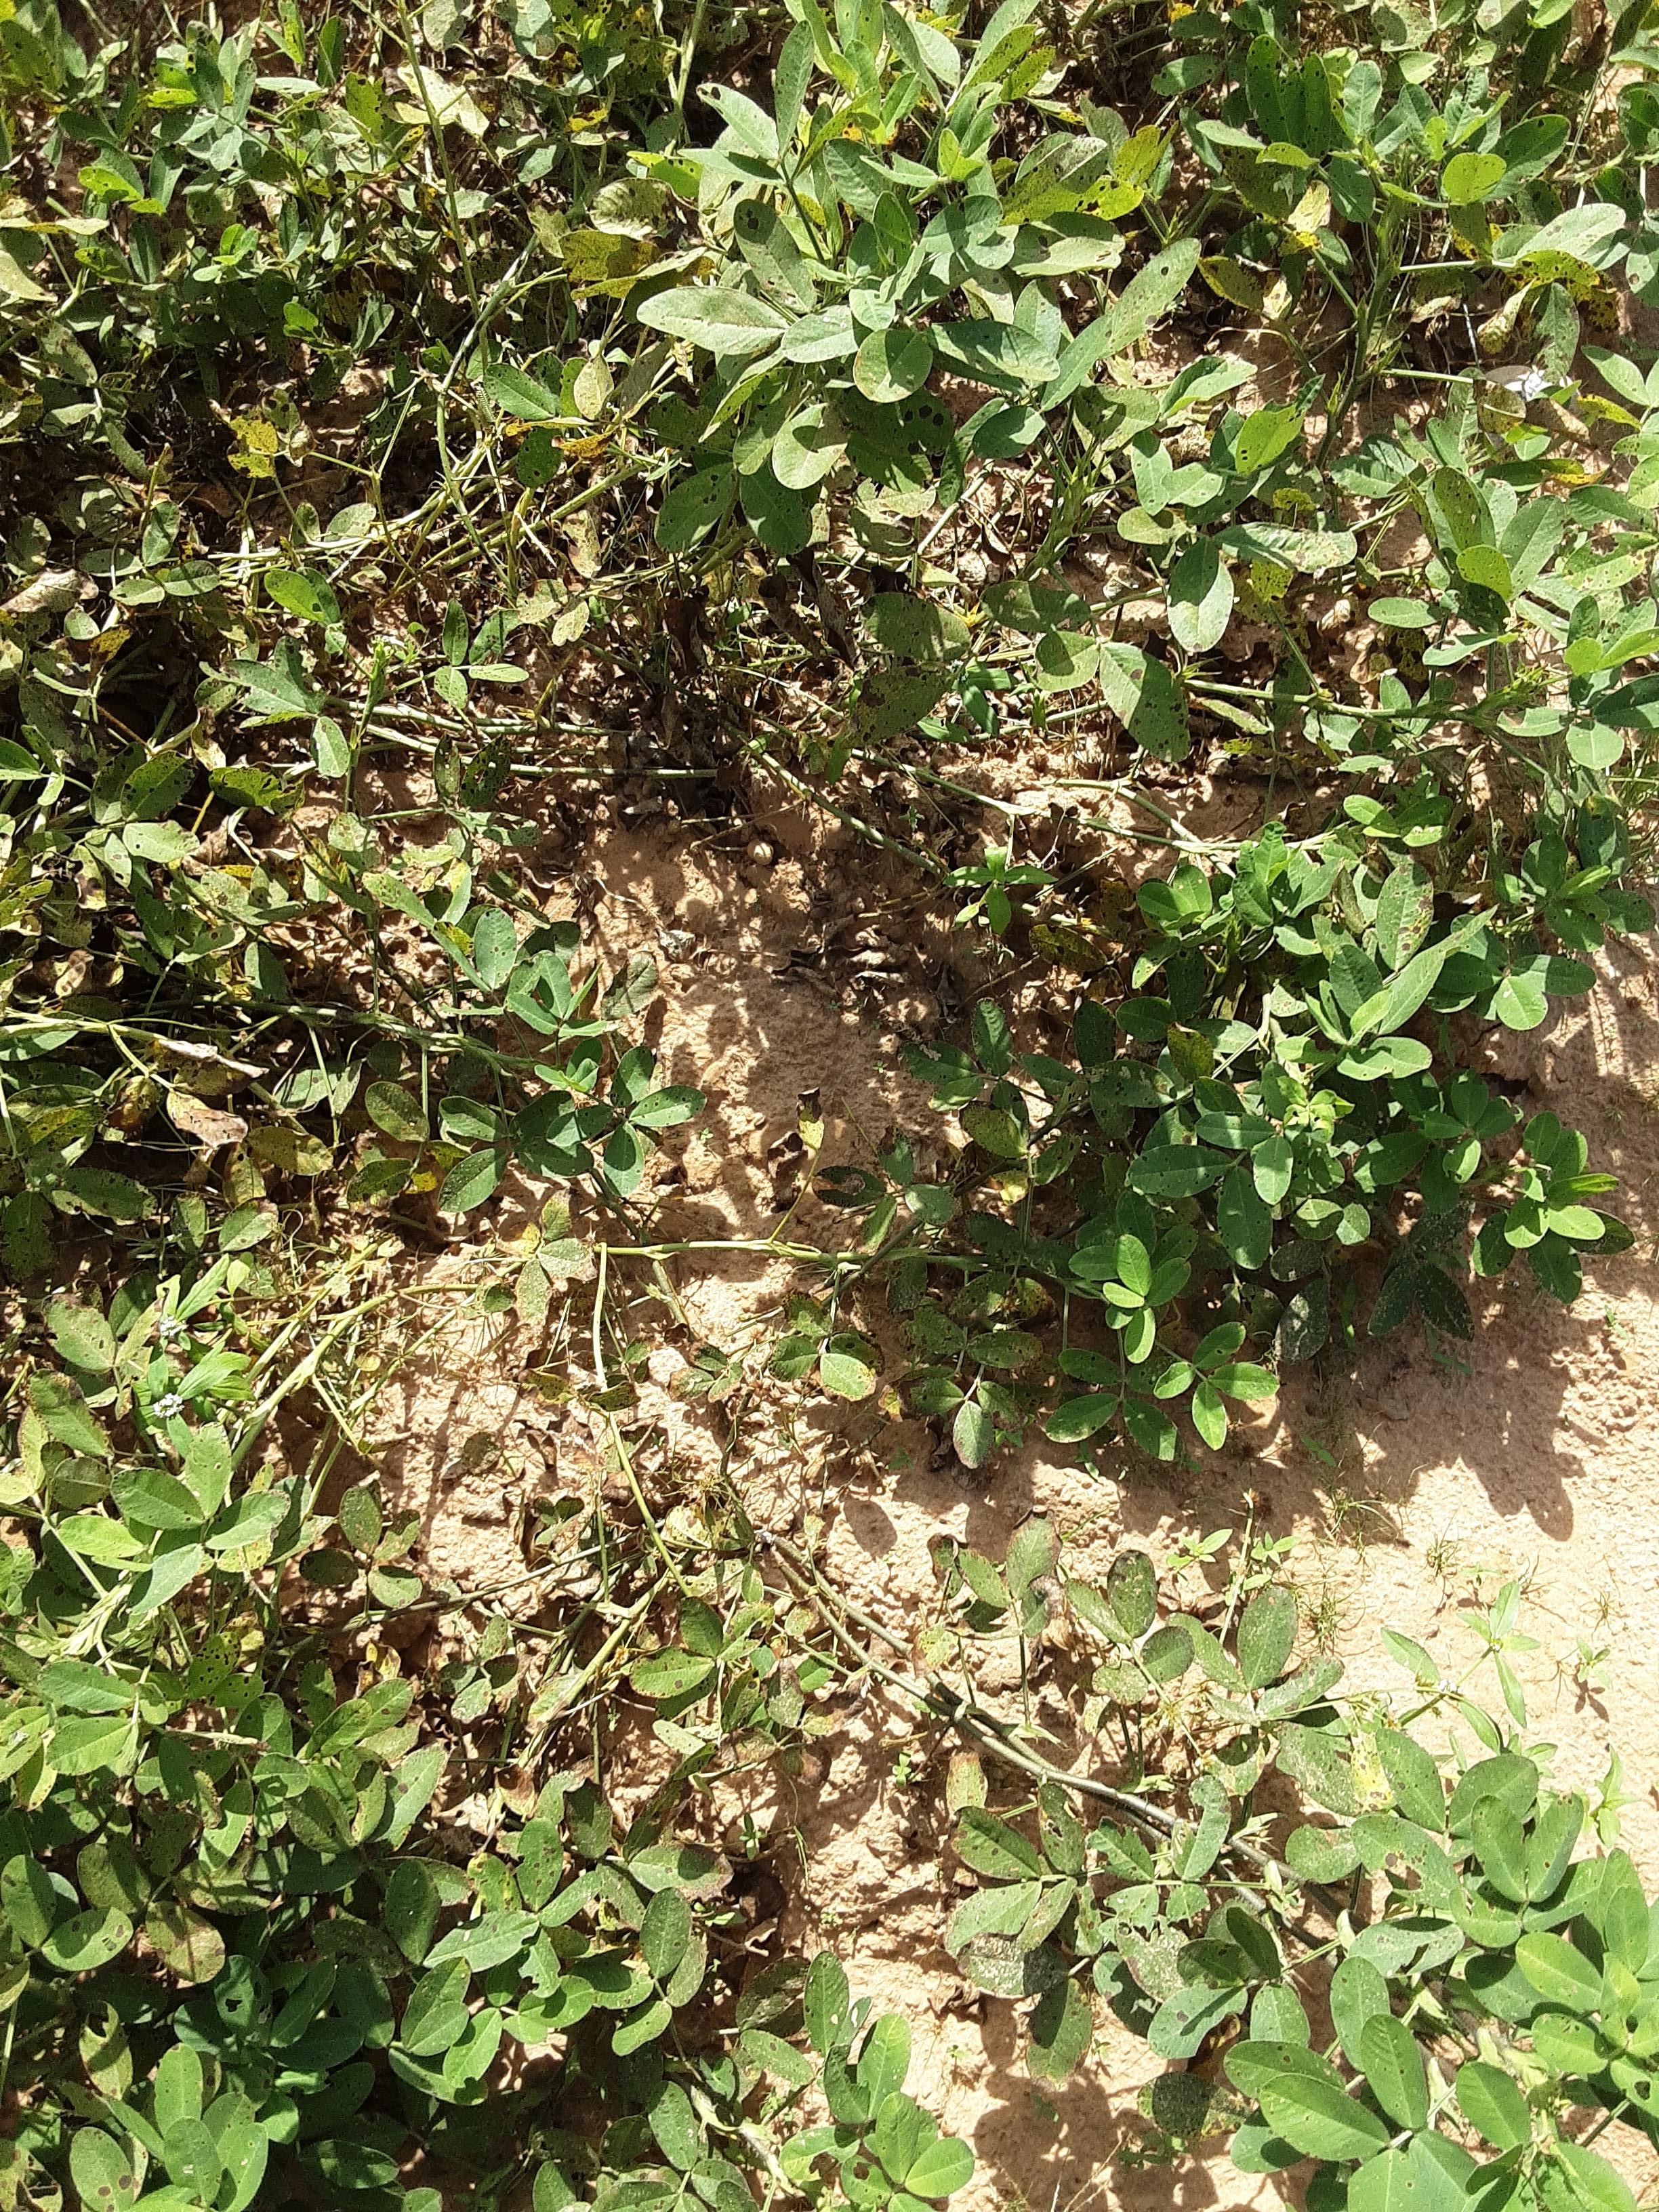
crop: groundnut
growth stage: flowering
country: Senegal
